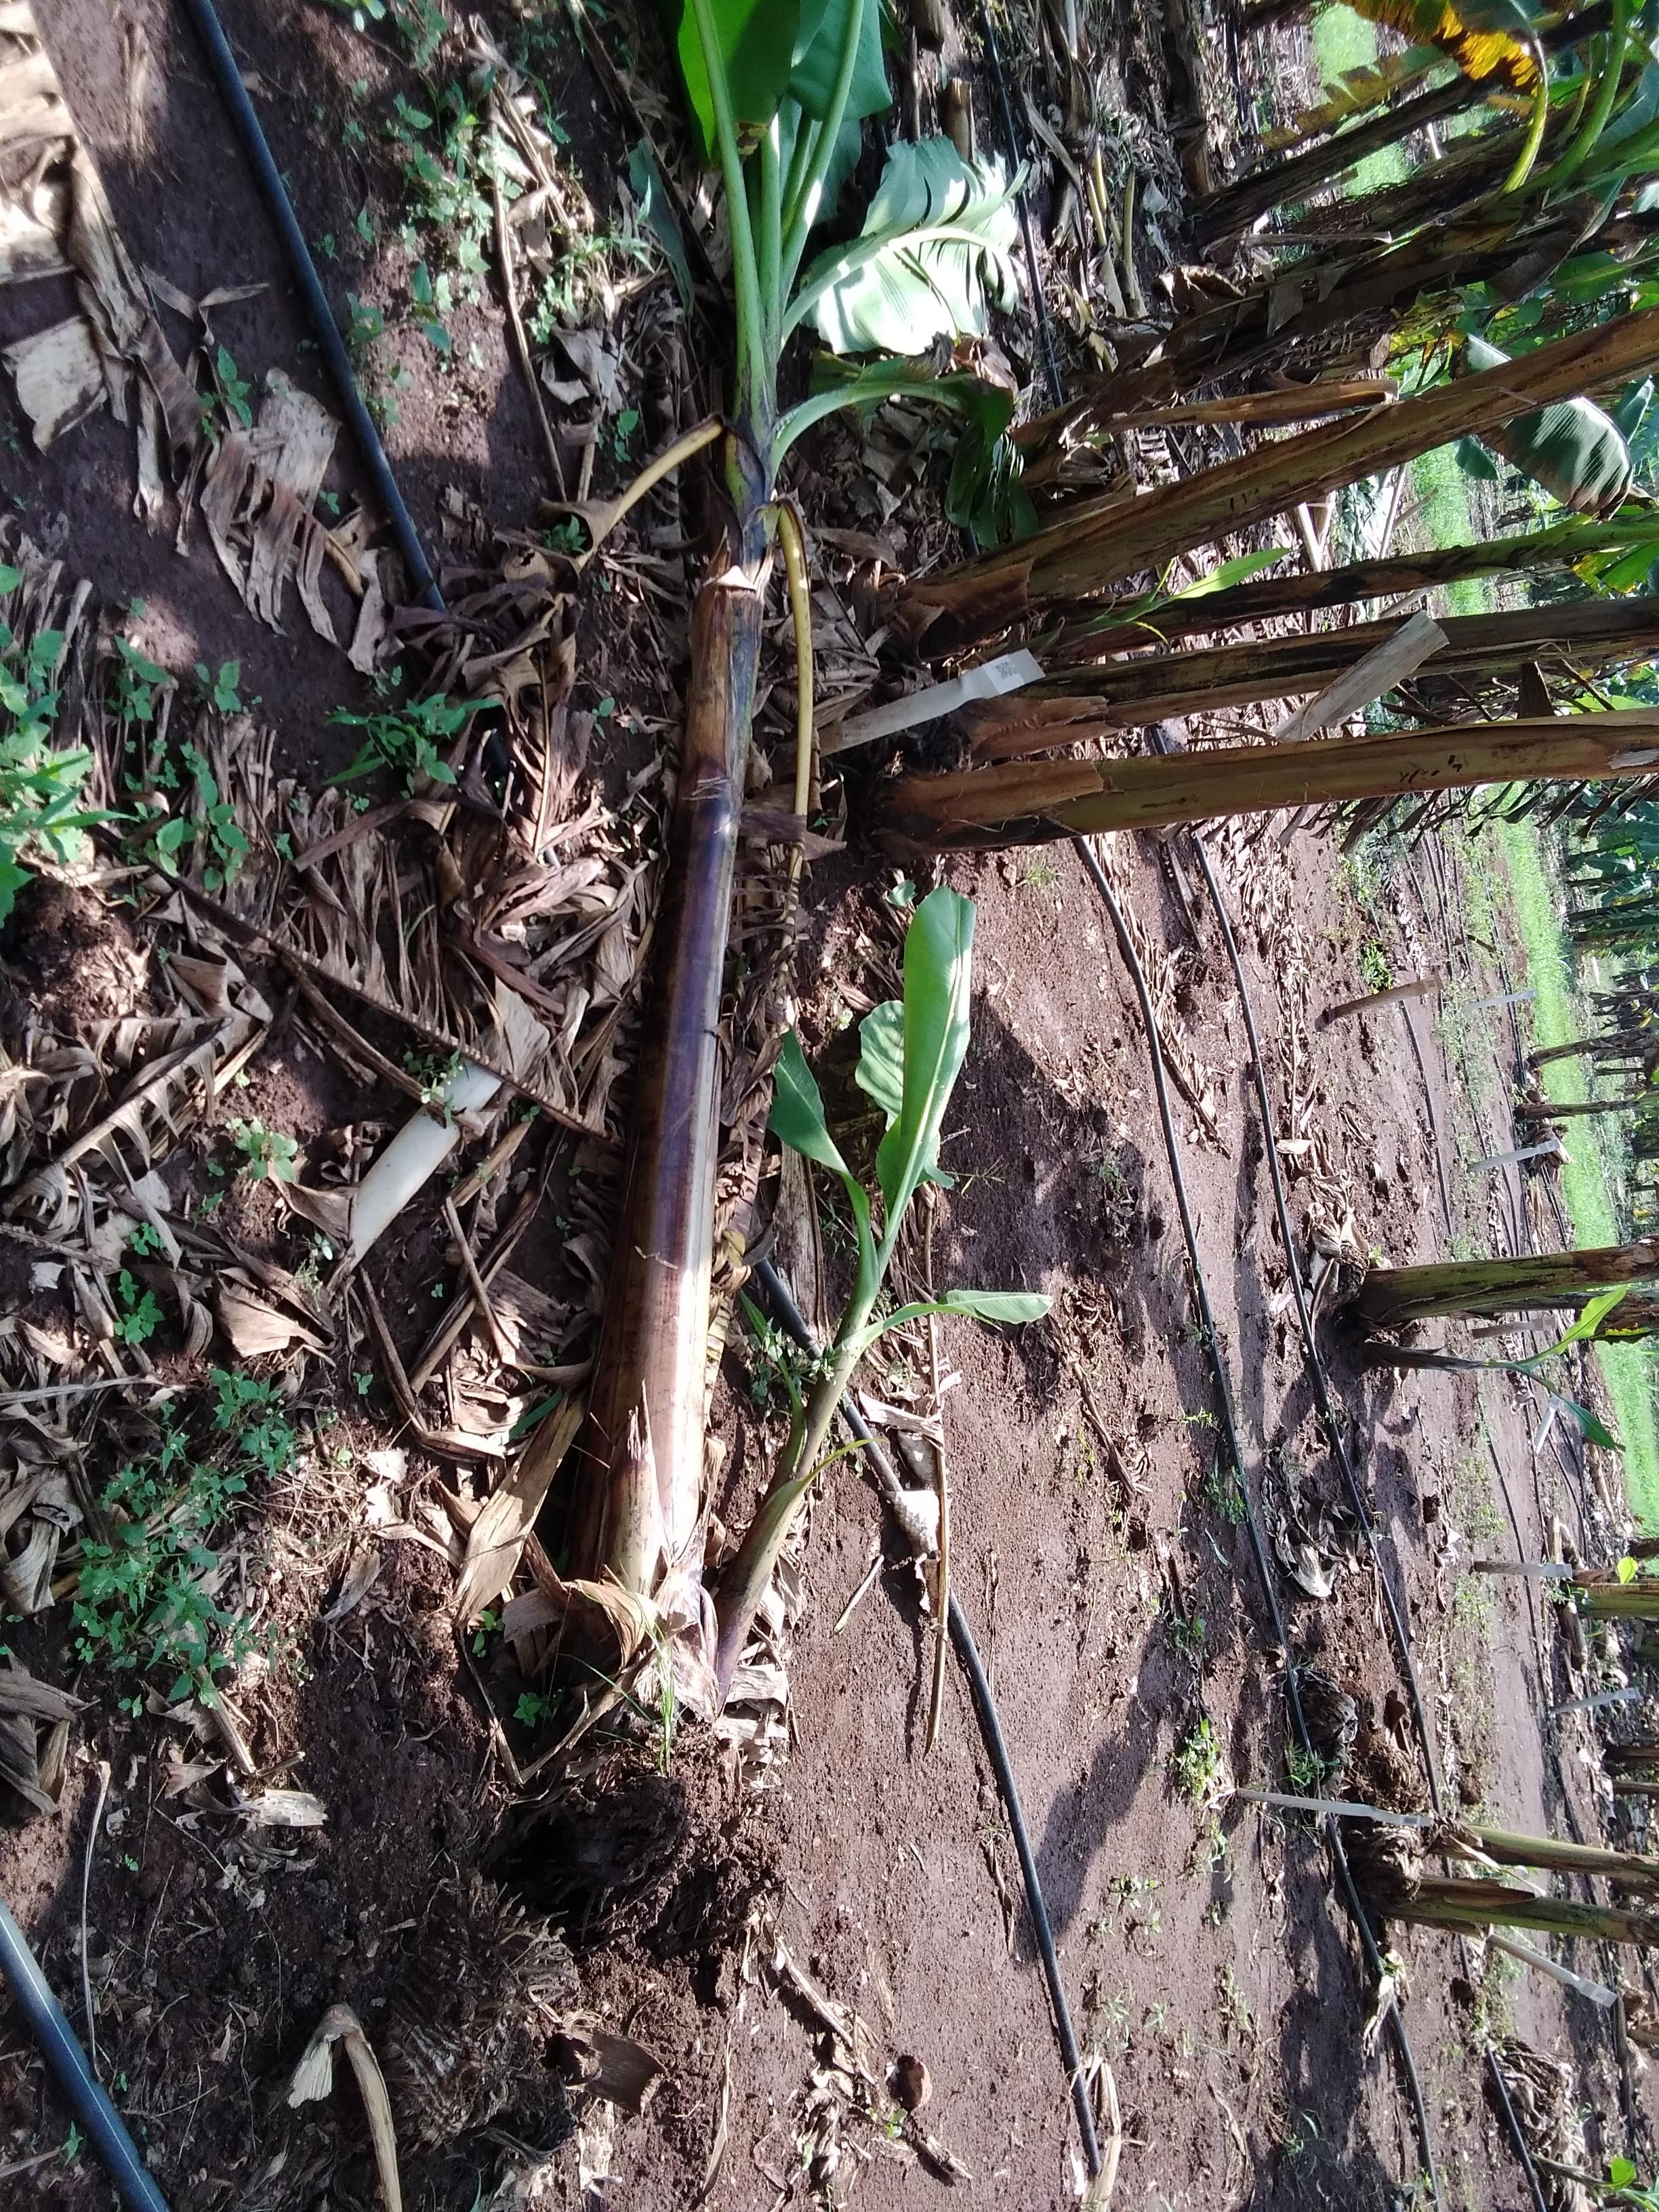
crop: banana
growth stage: vegetative
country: Tanzania
